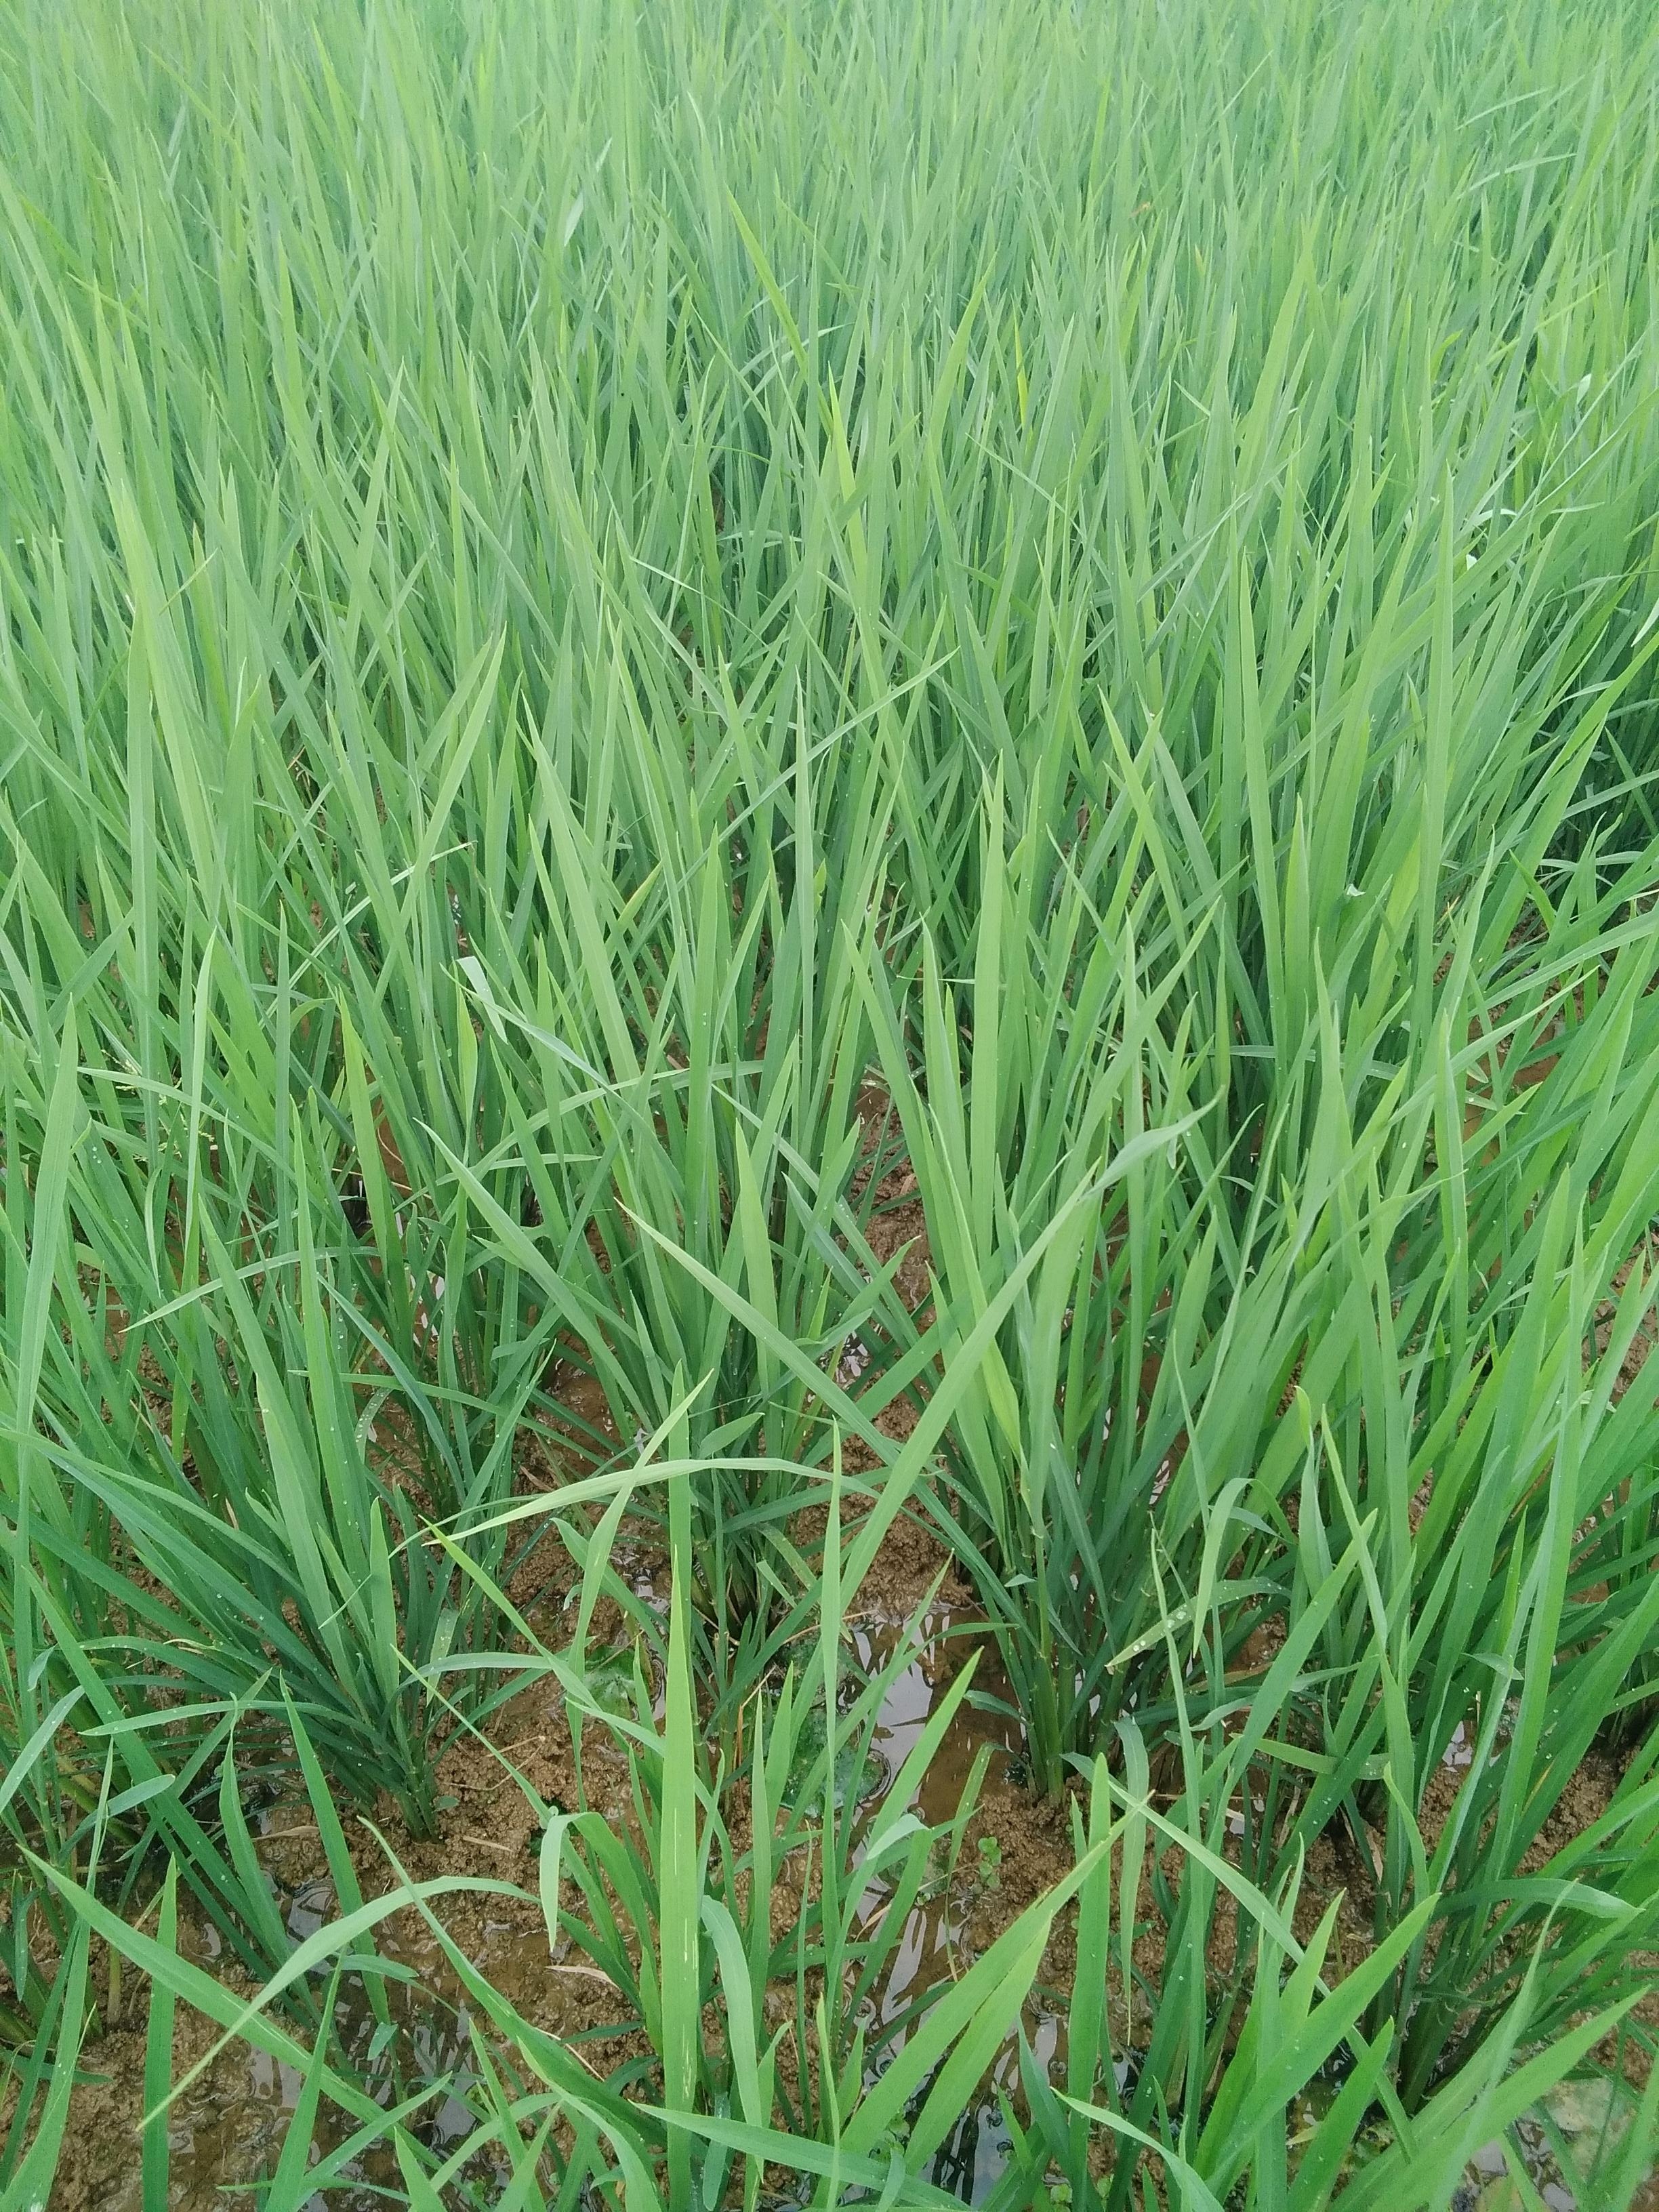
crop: rice
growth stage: vegetative
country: Nigeria
